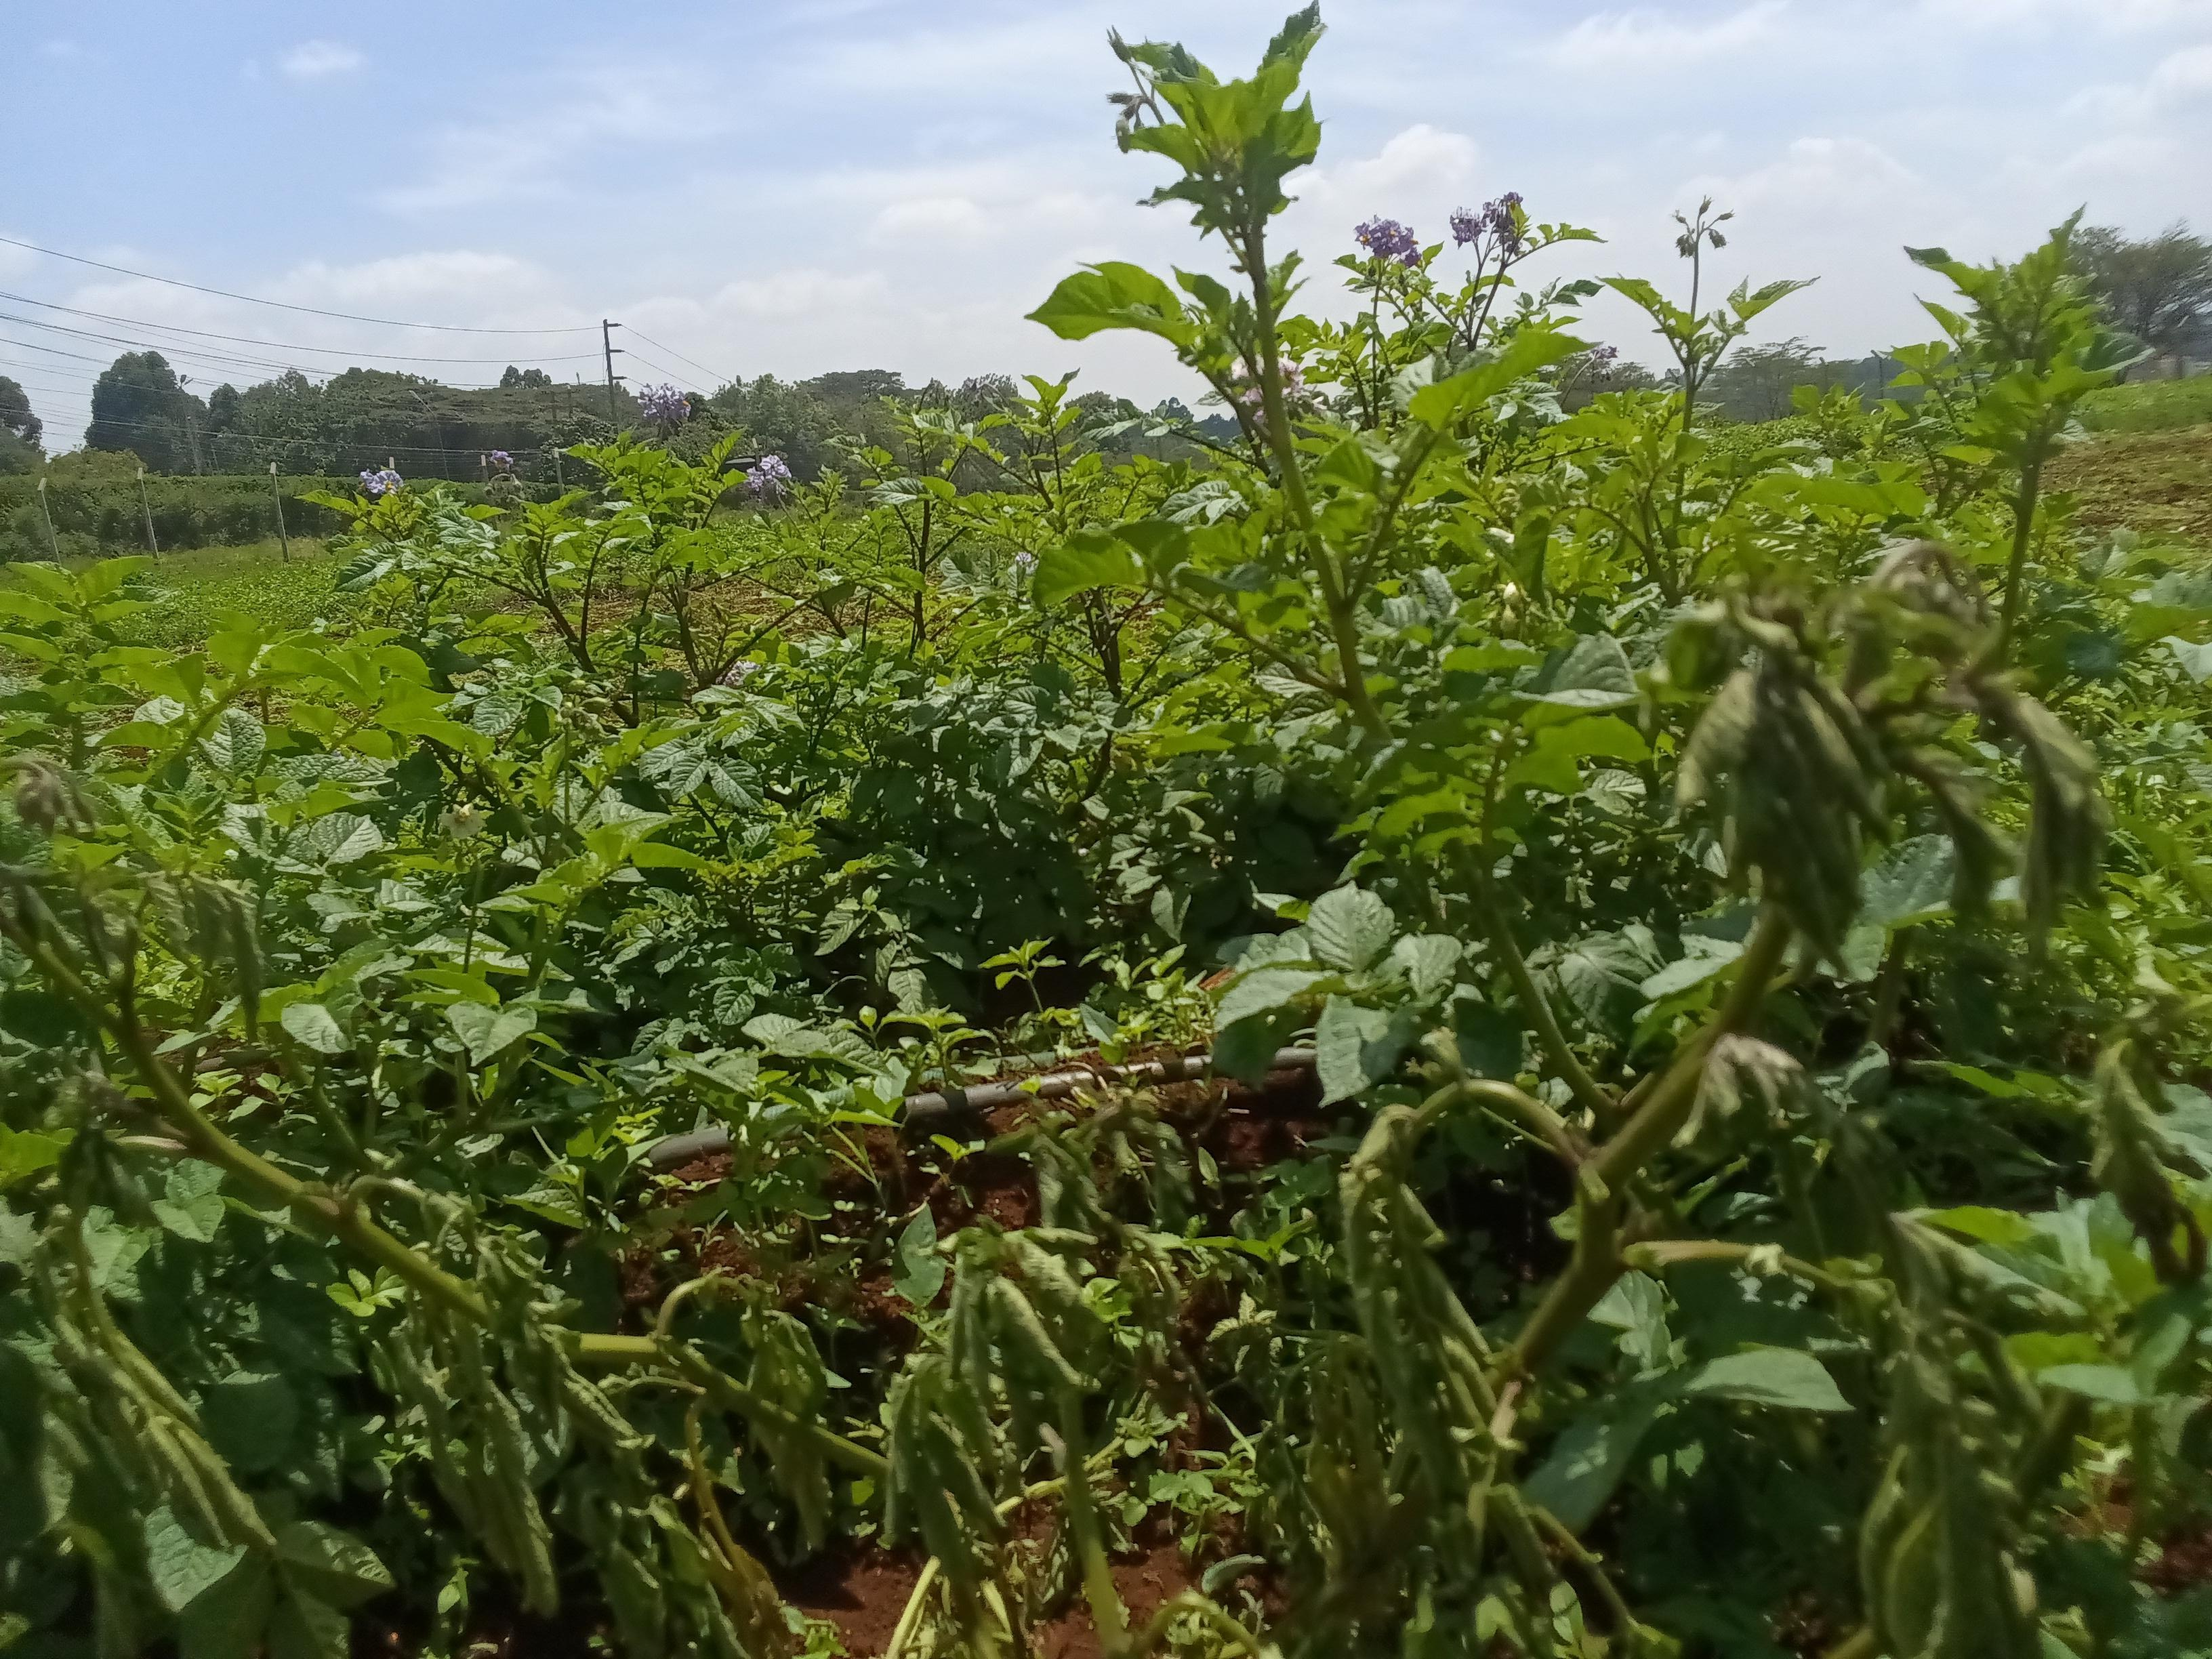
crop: potato
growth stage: vegetative
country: Kenya
